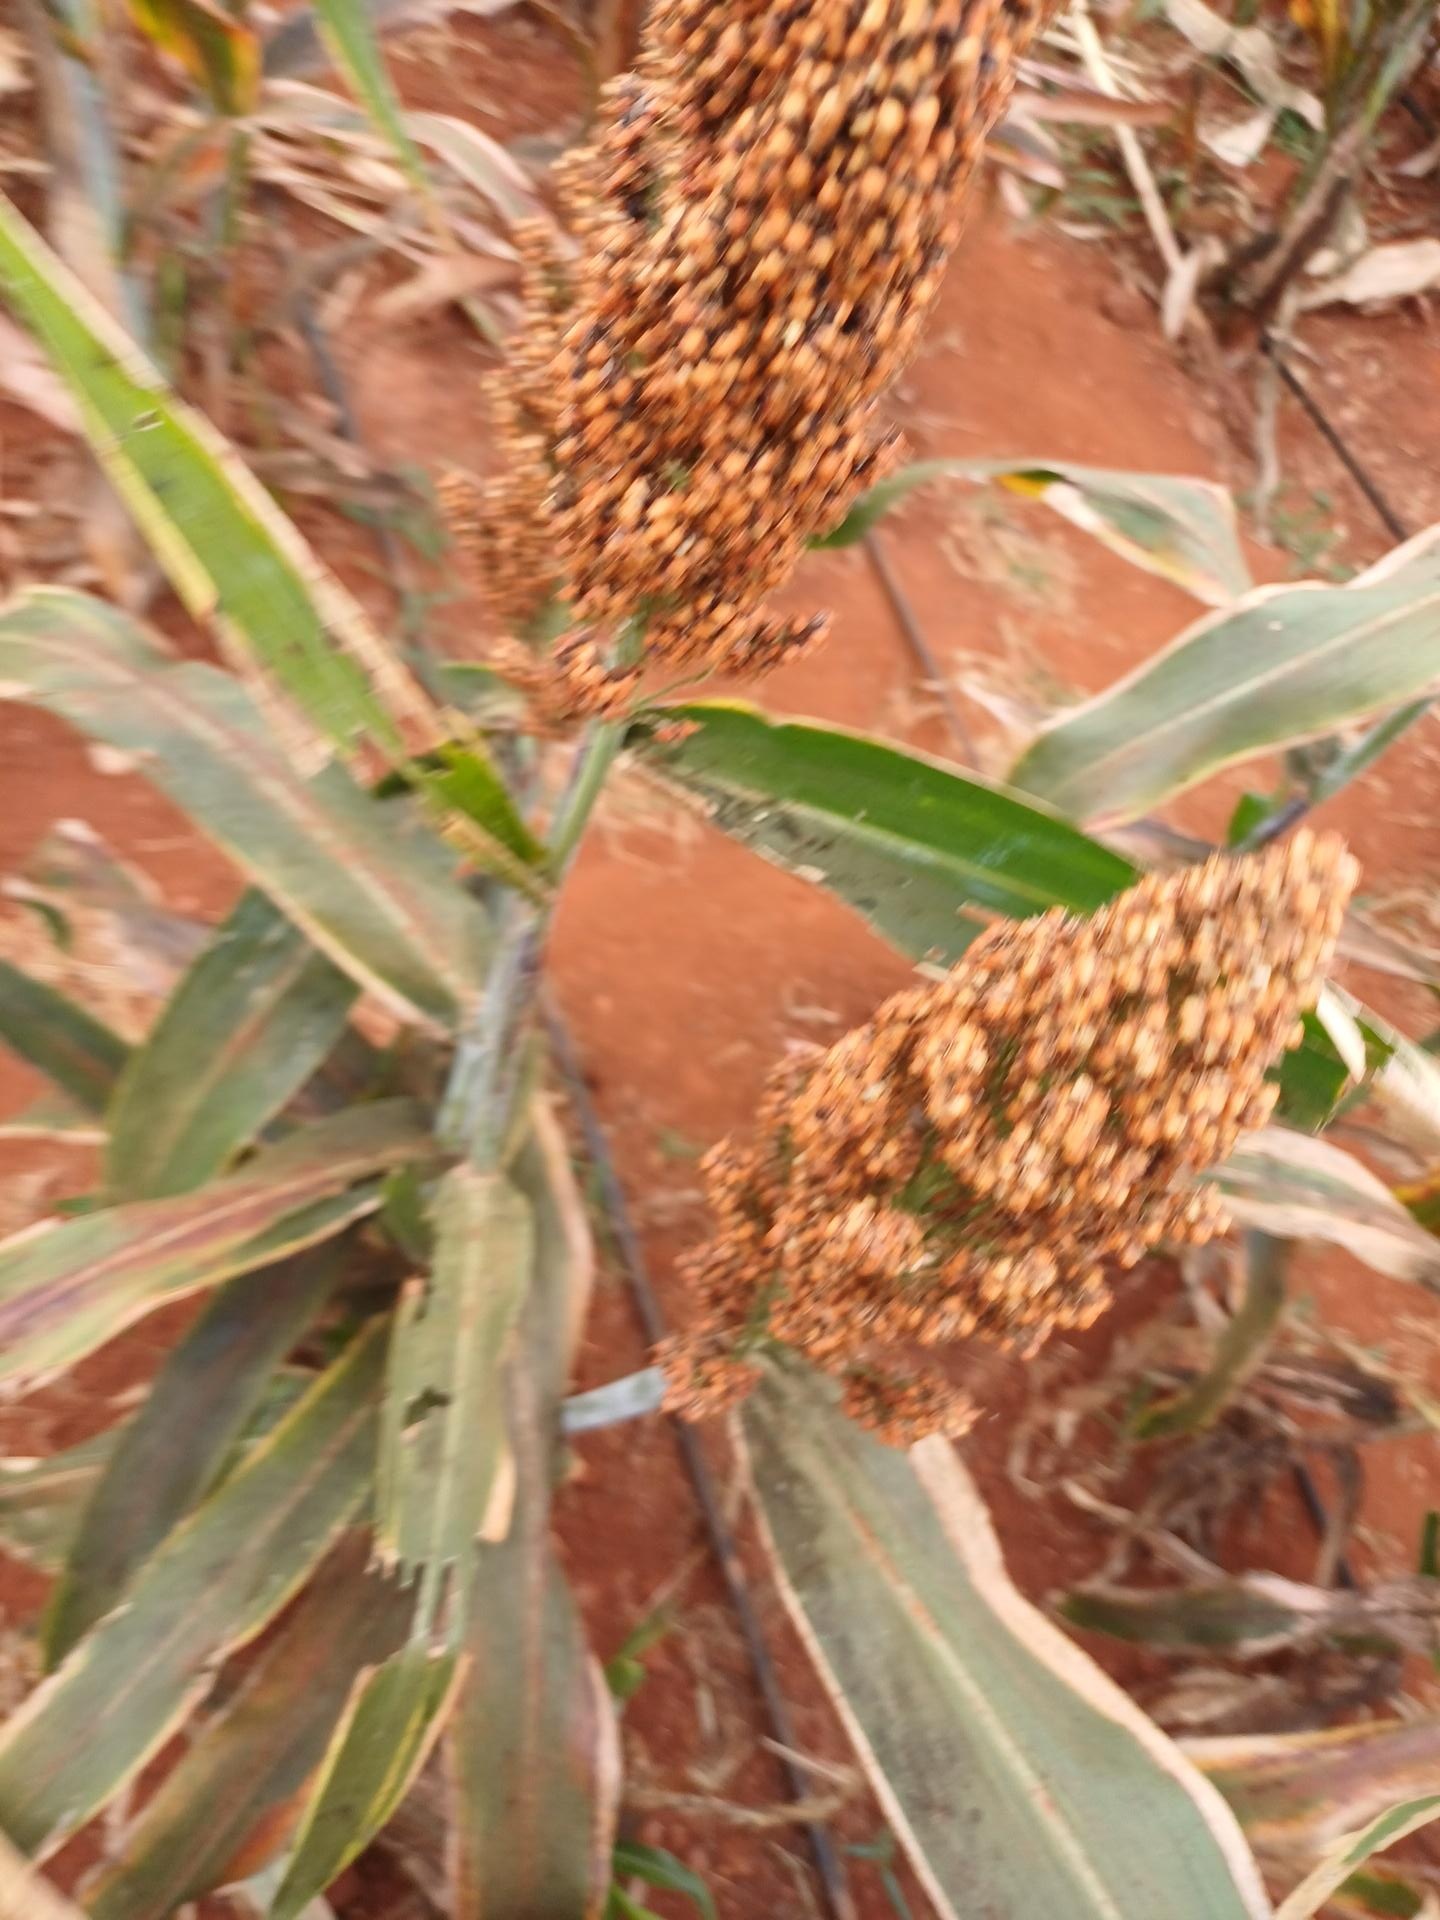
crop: sorghum
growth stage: maturity
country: Kenya
